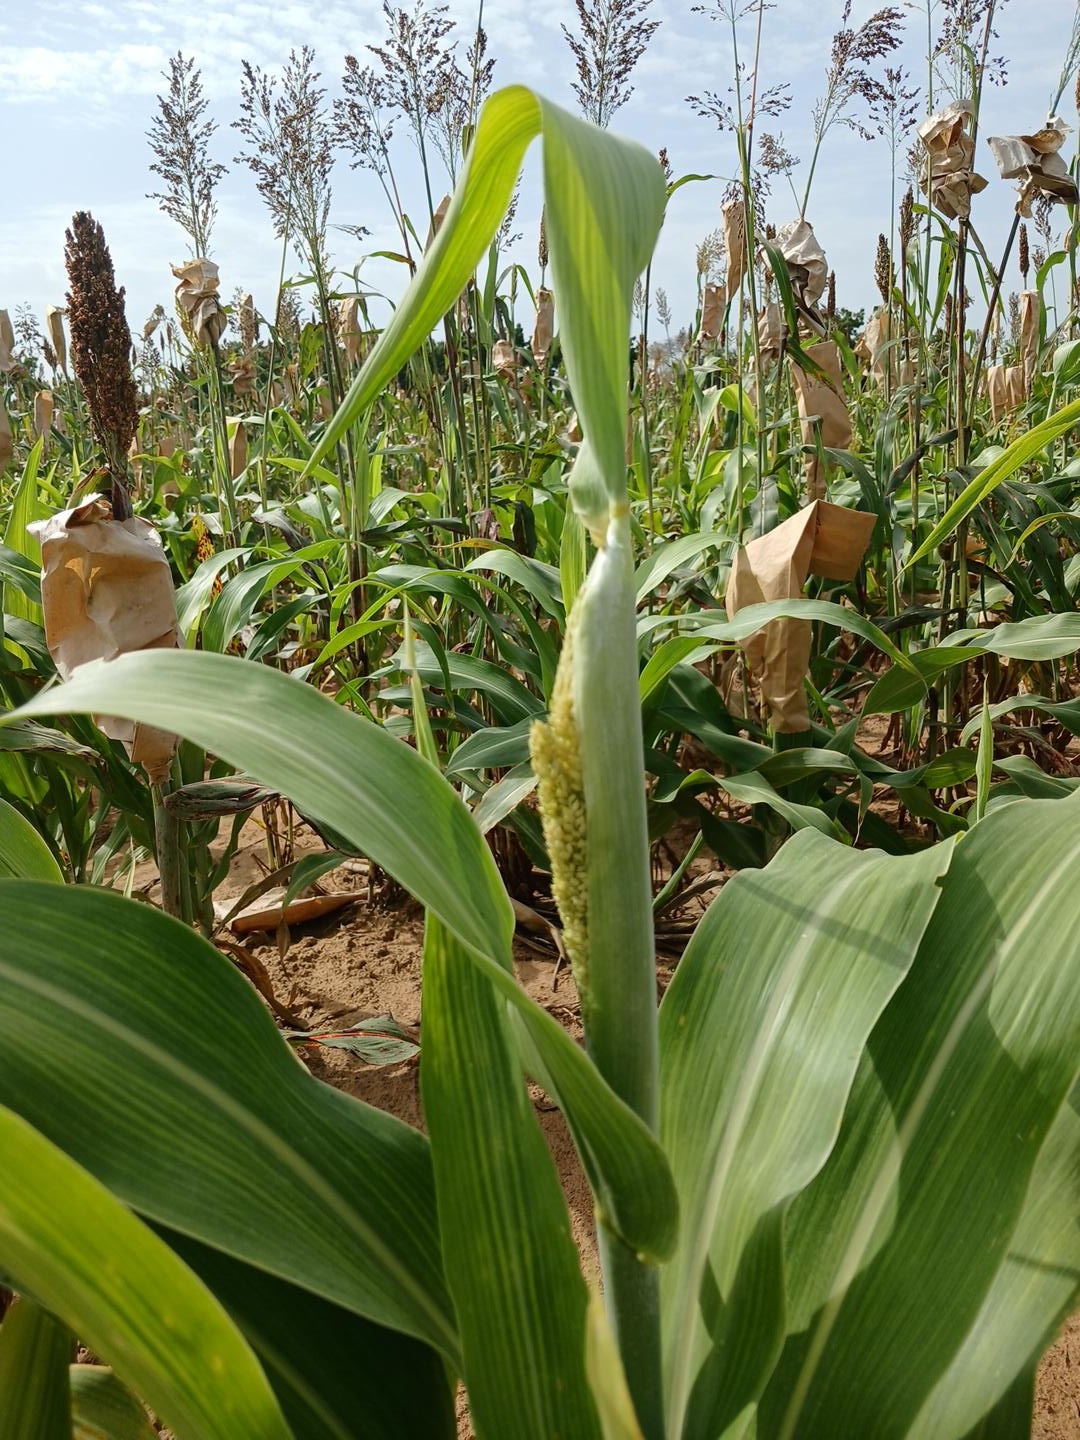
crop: sorghum
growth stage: heading tuber
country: Senegal
